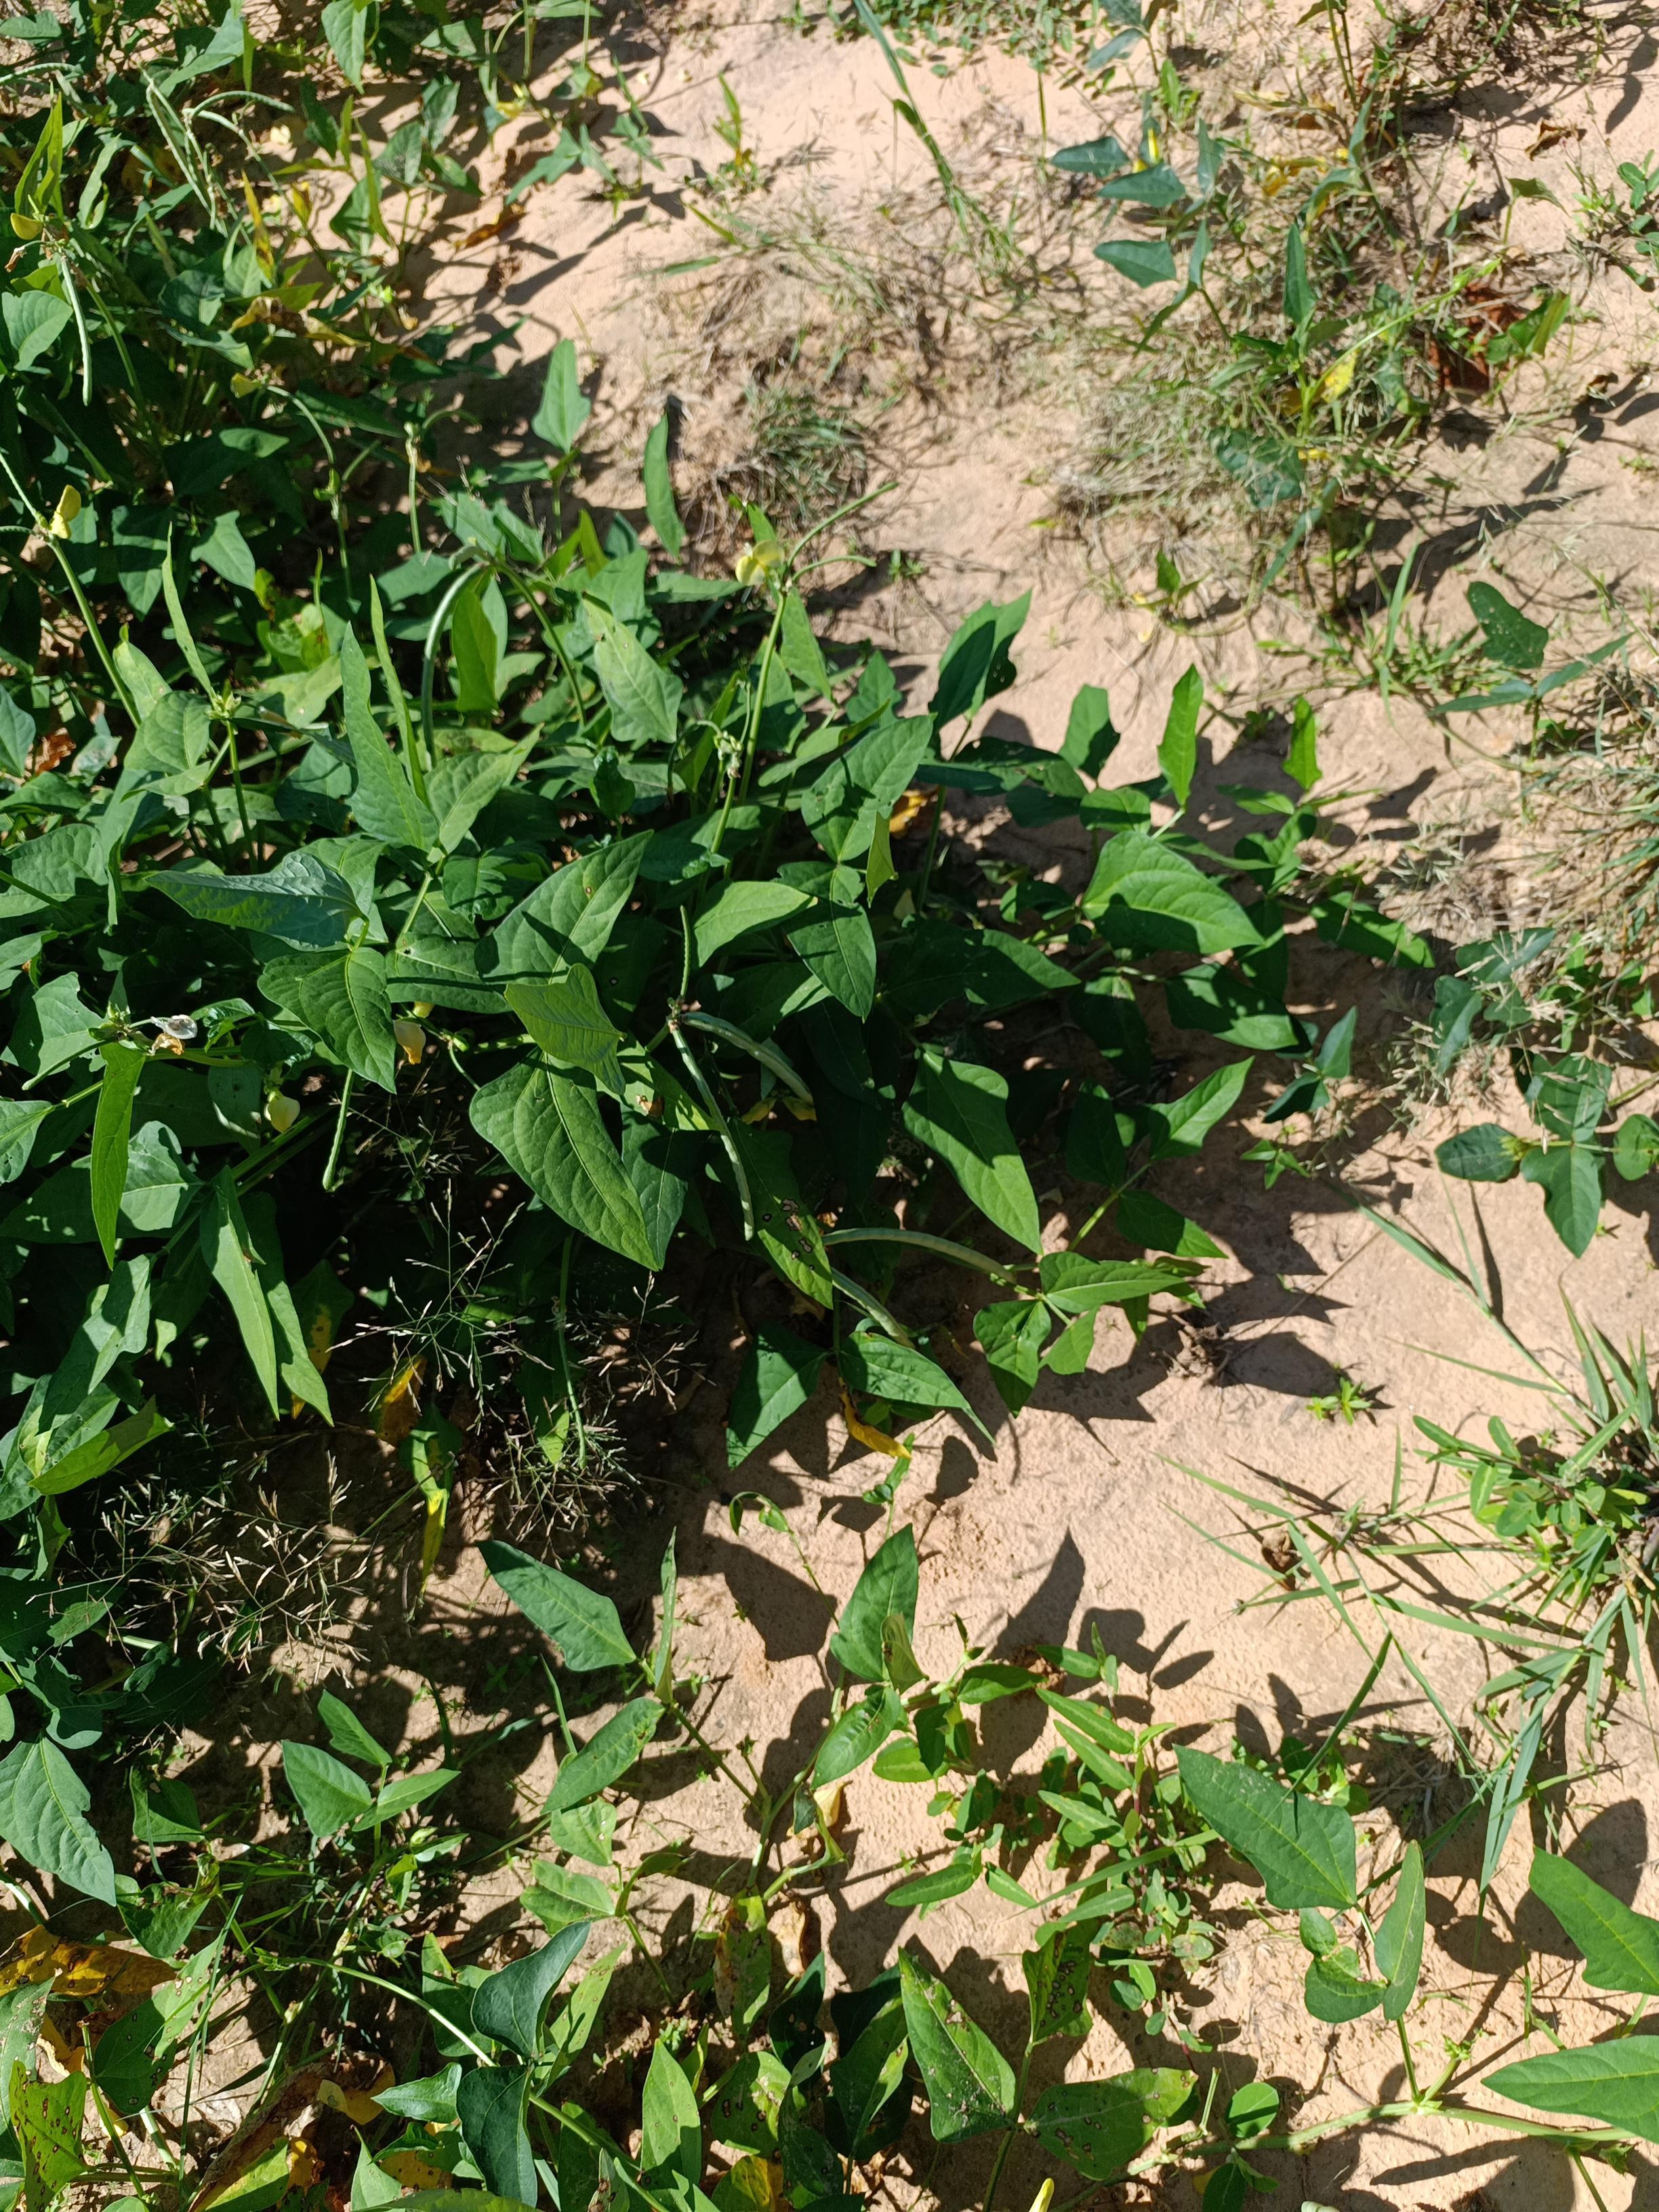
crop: cowpea
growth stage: maturity
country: Nigeria
